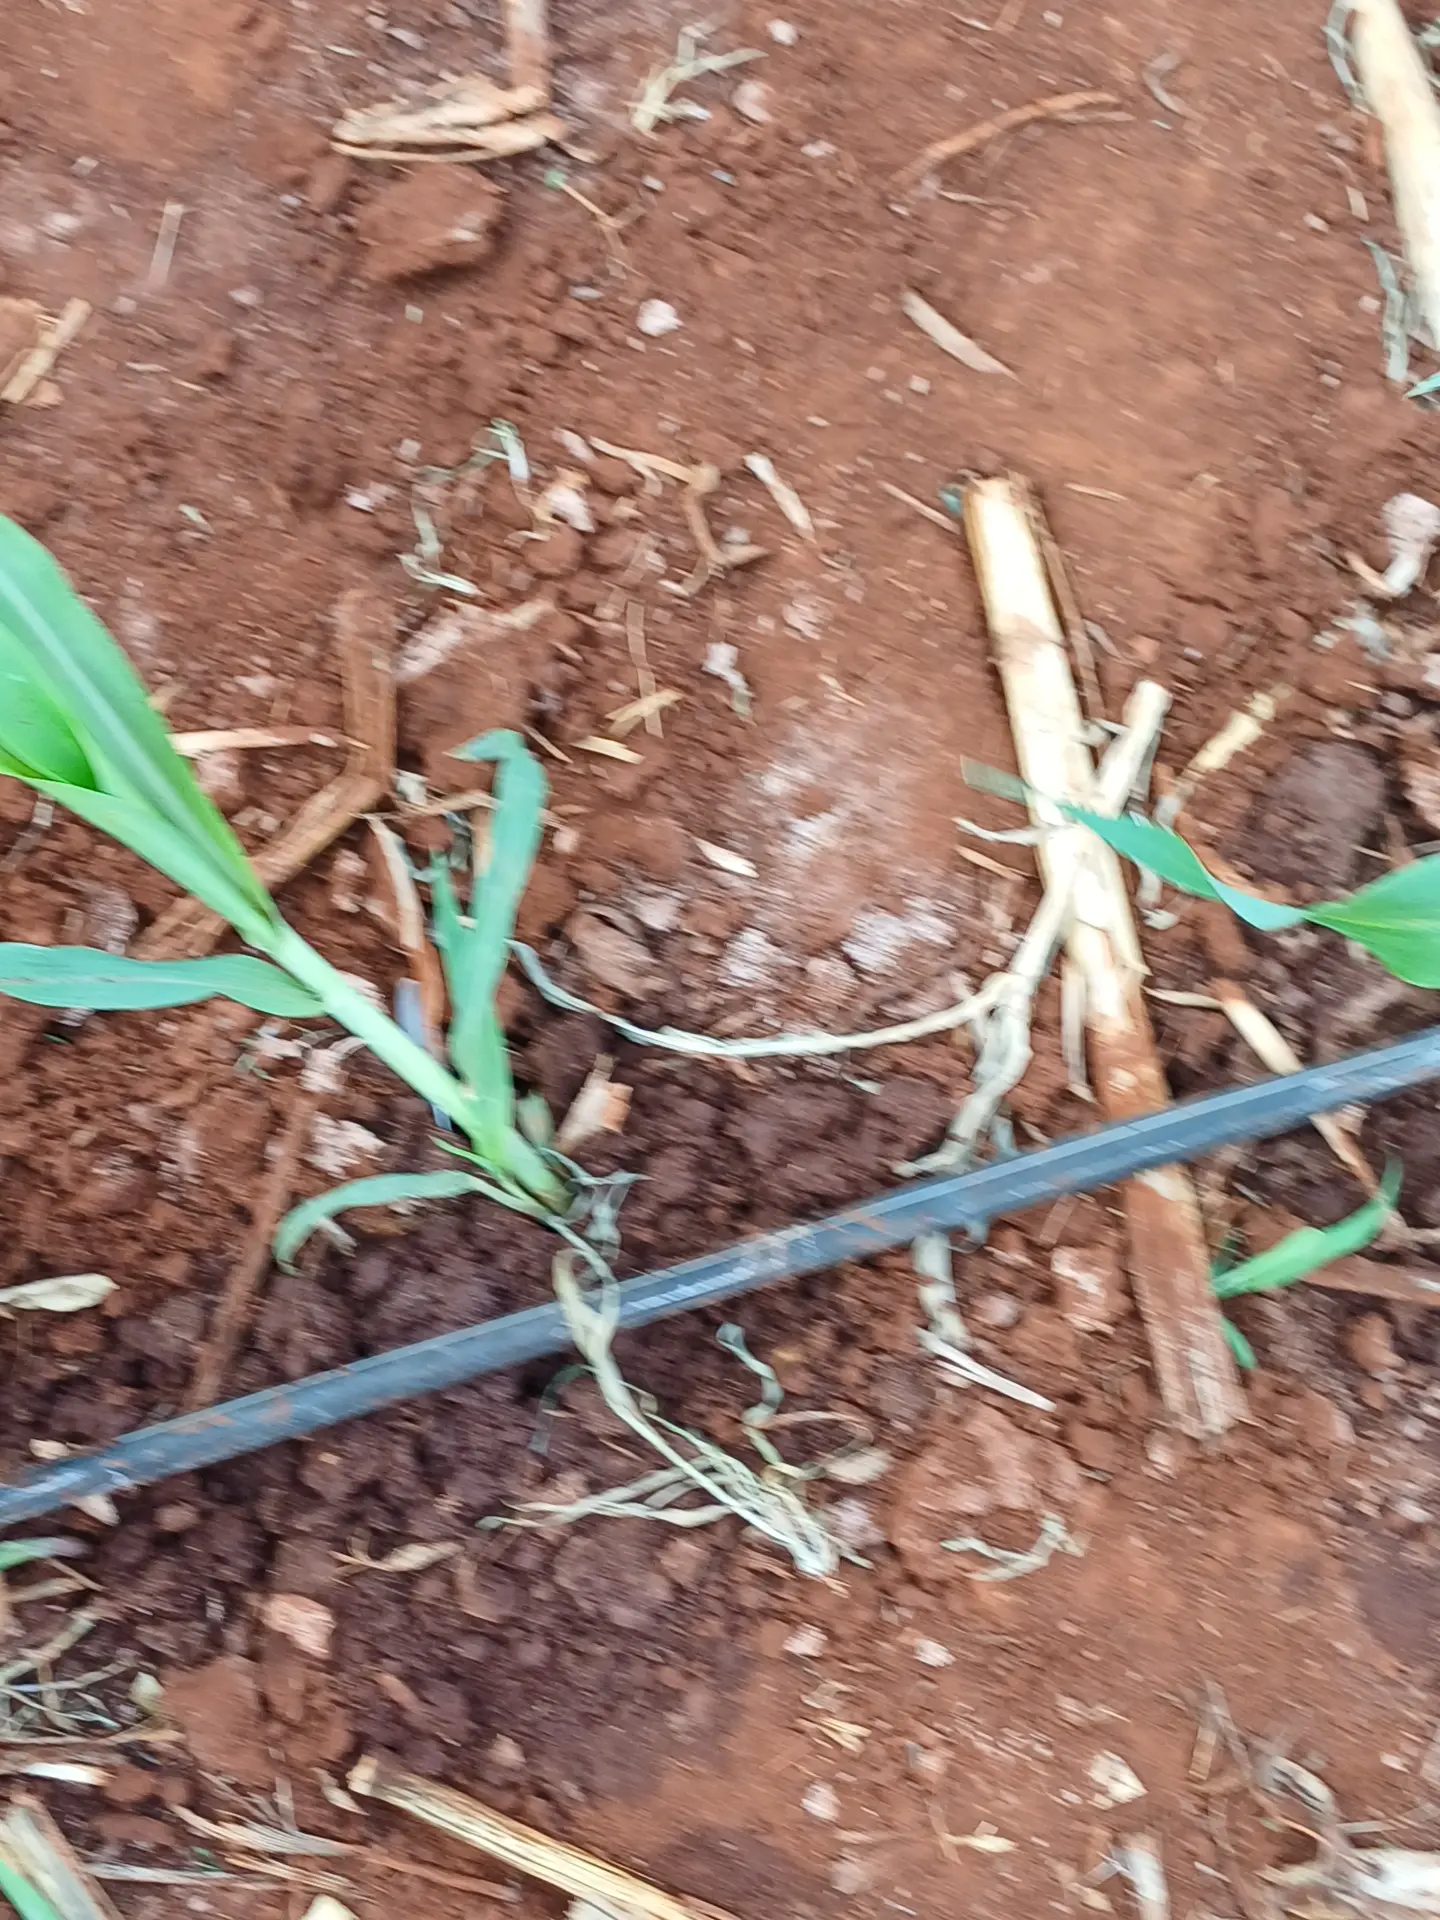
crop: sorghum
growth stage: vegetative
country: Kenya
